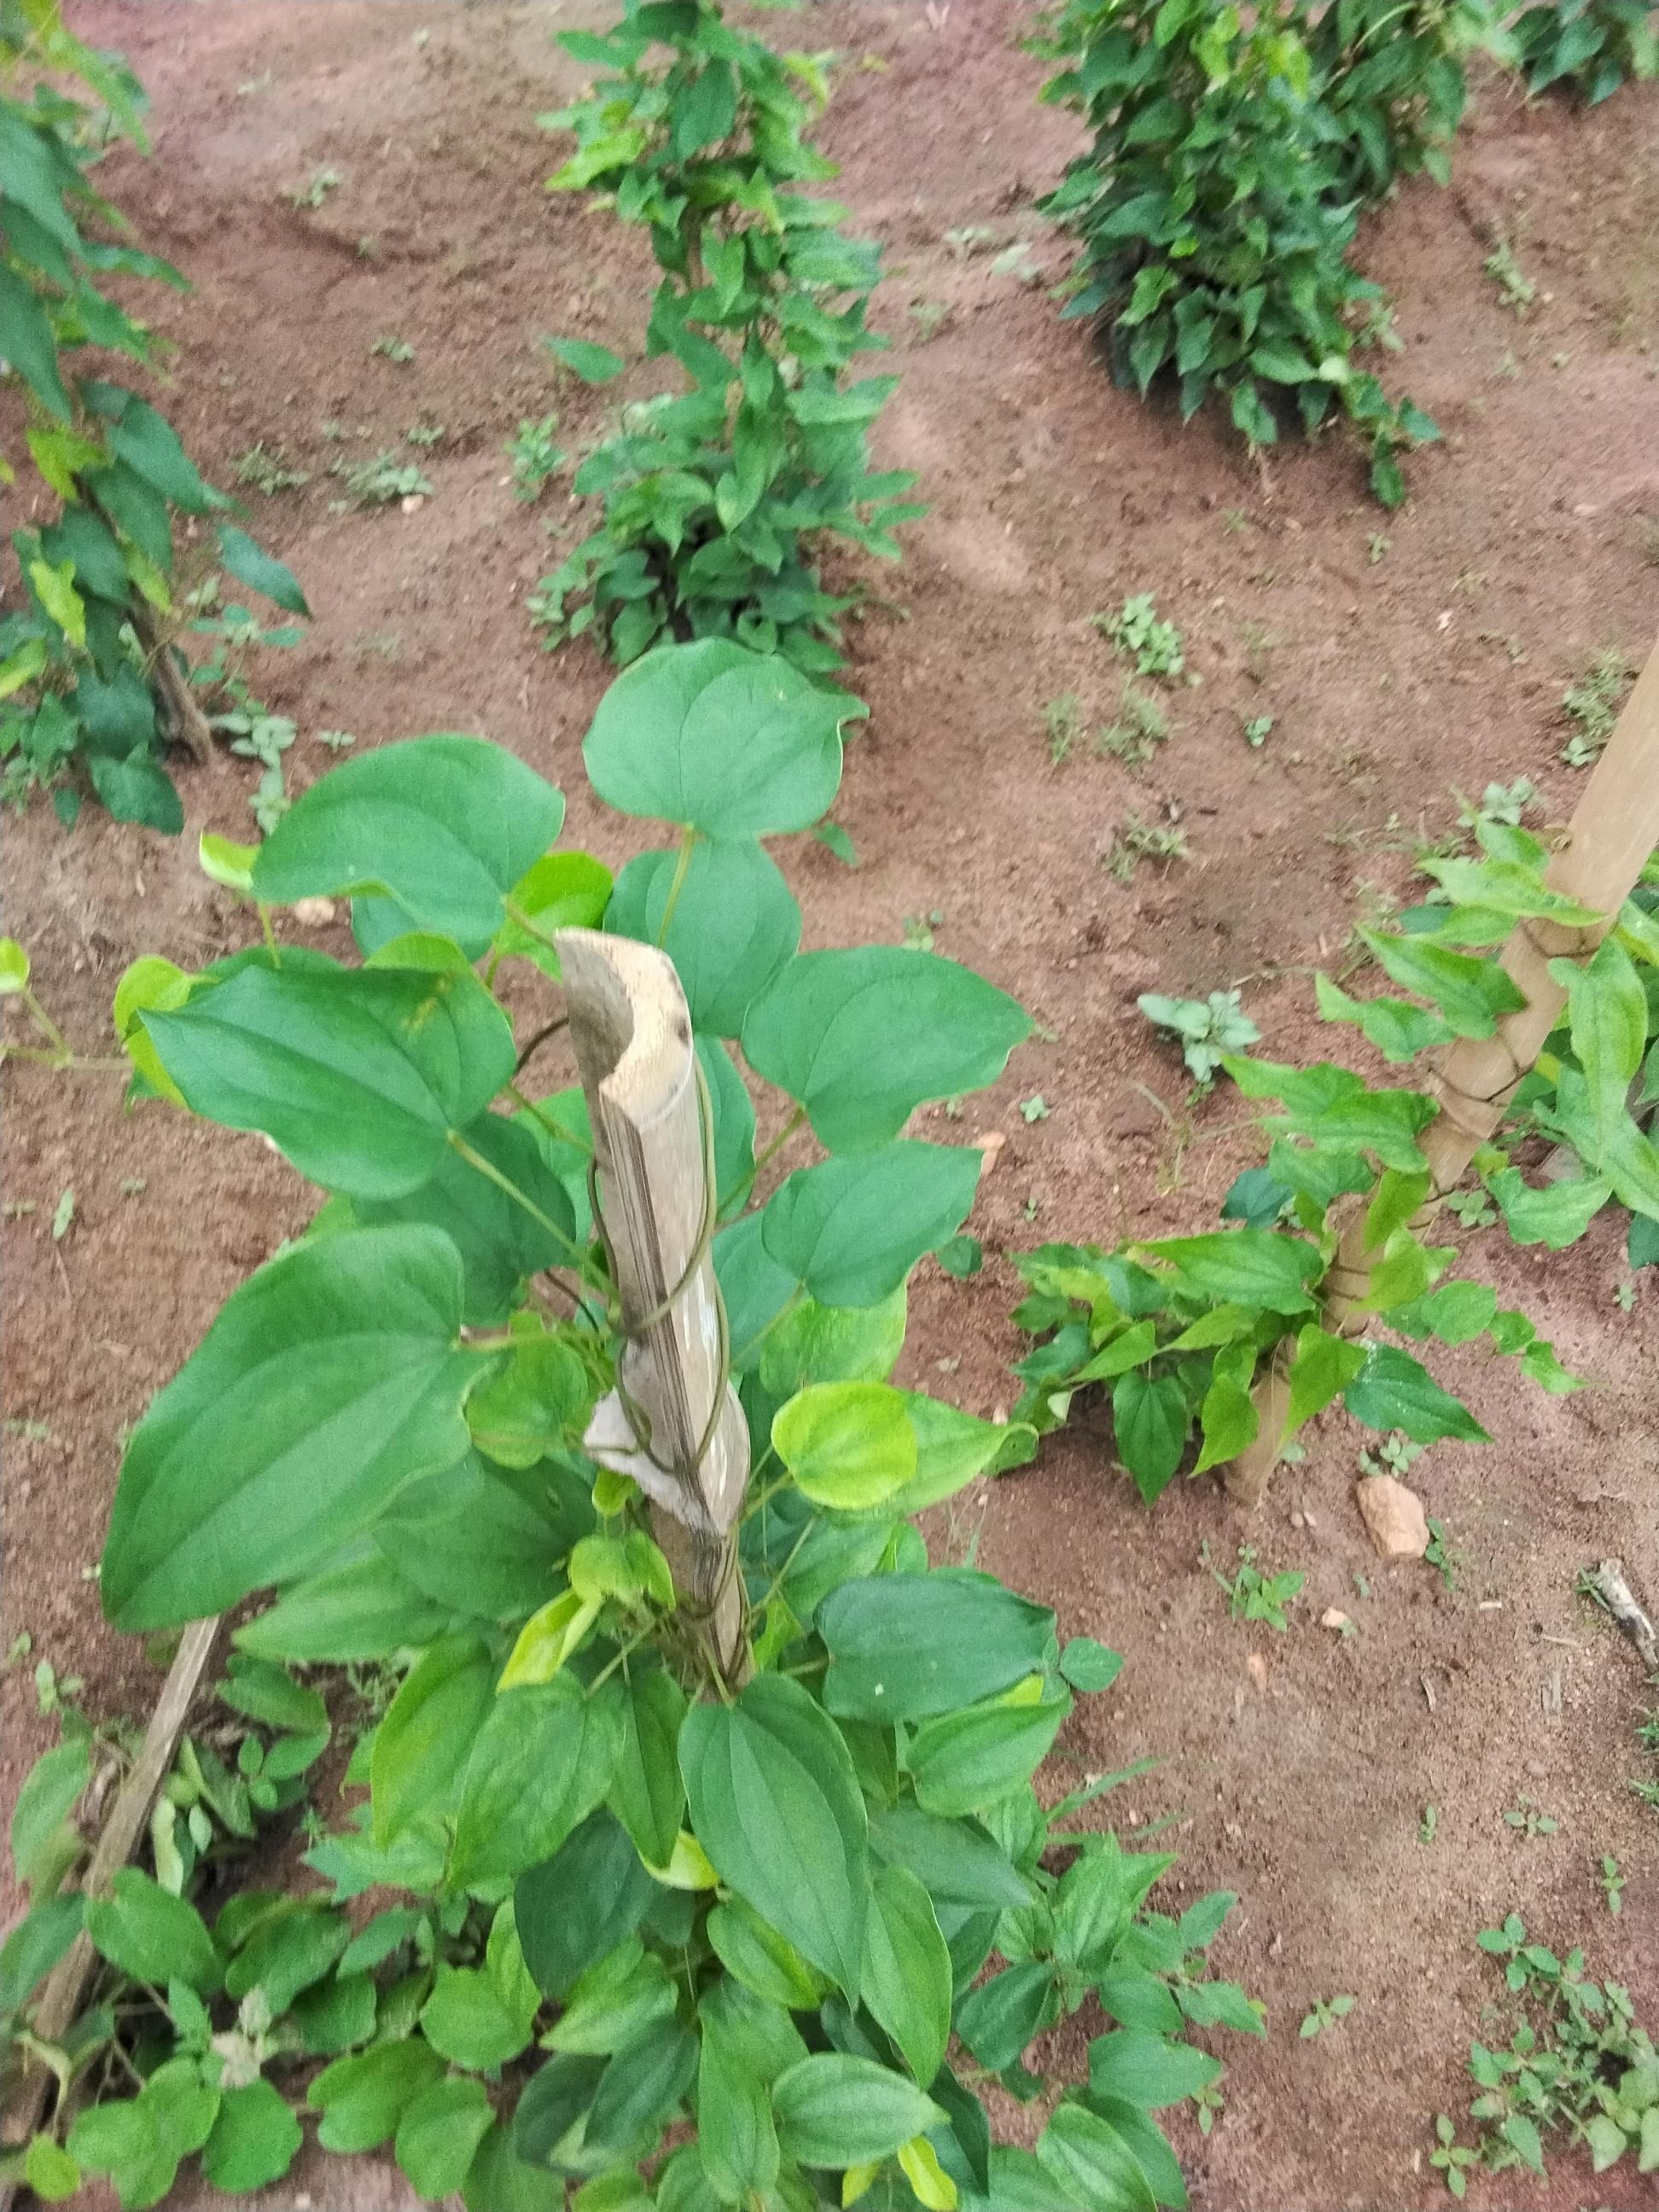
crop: yam
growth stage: vegetative
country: Nigeria
